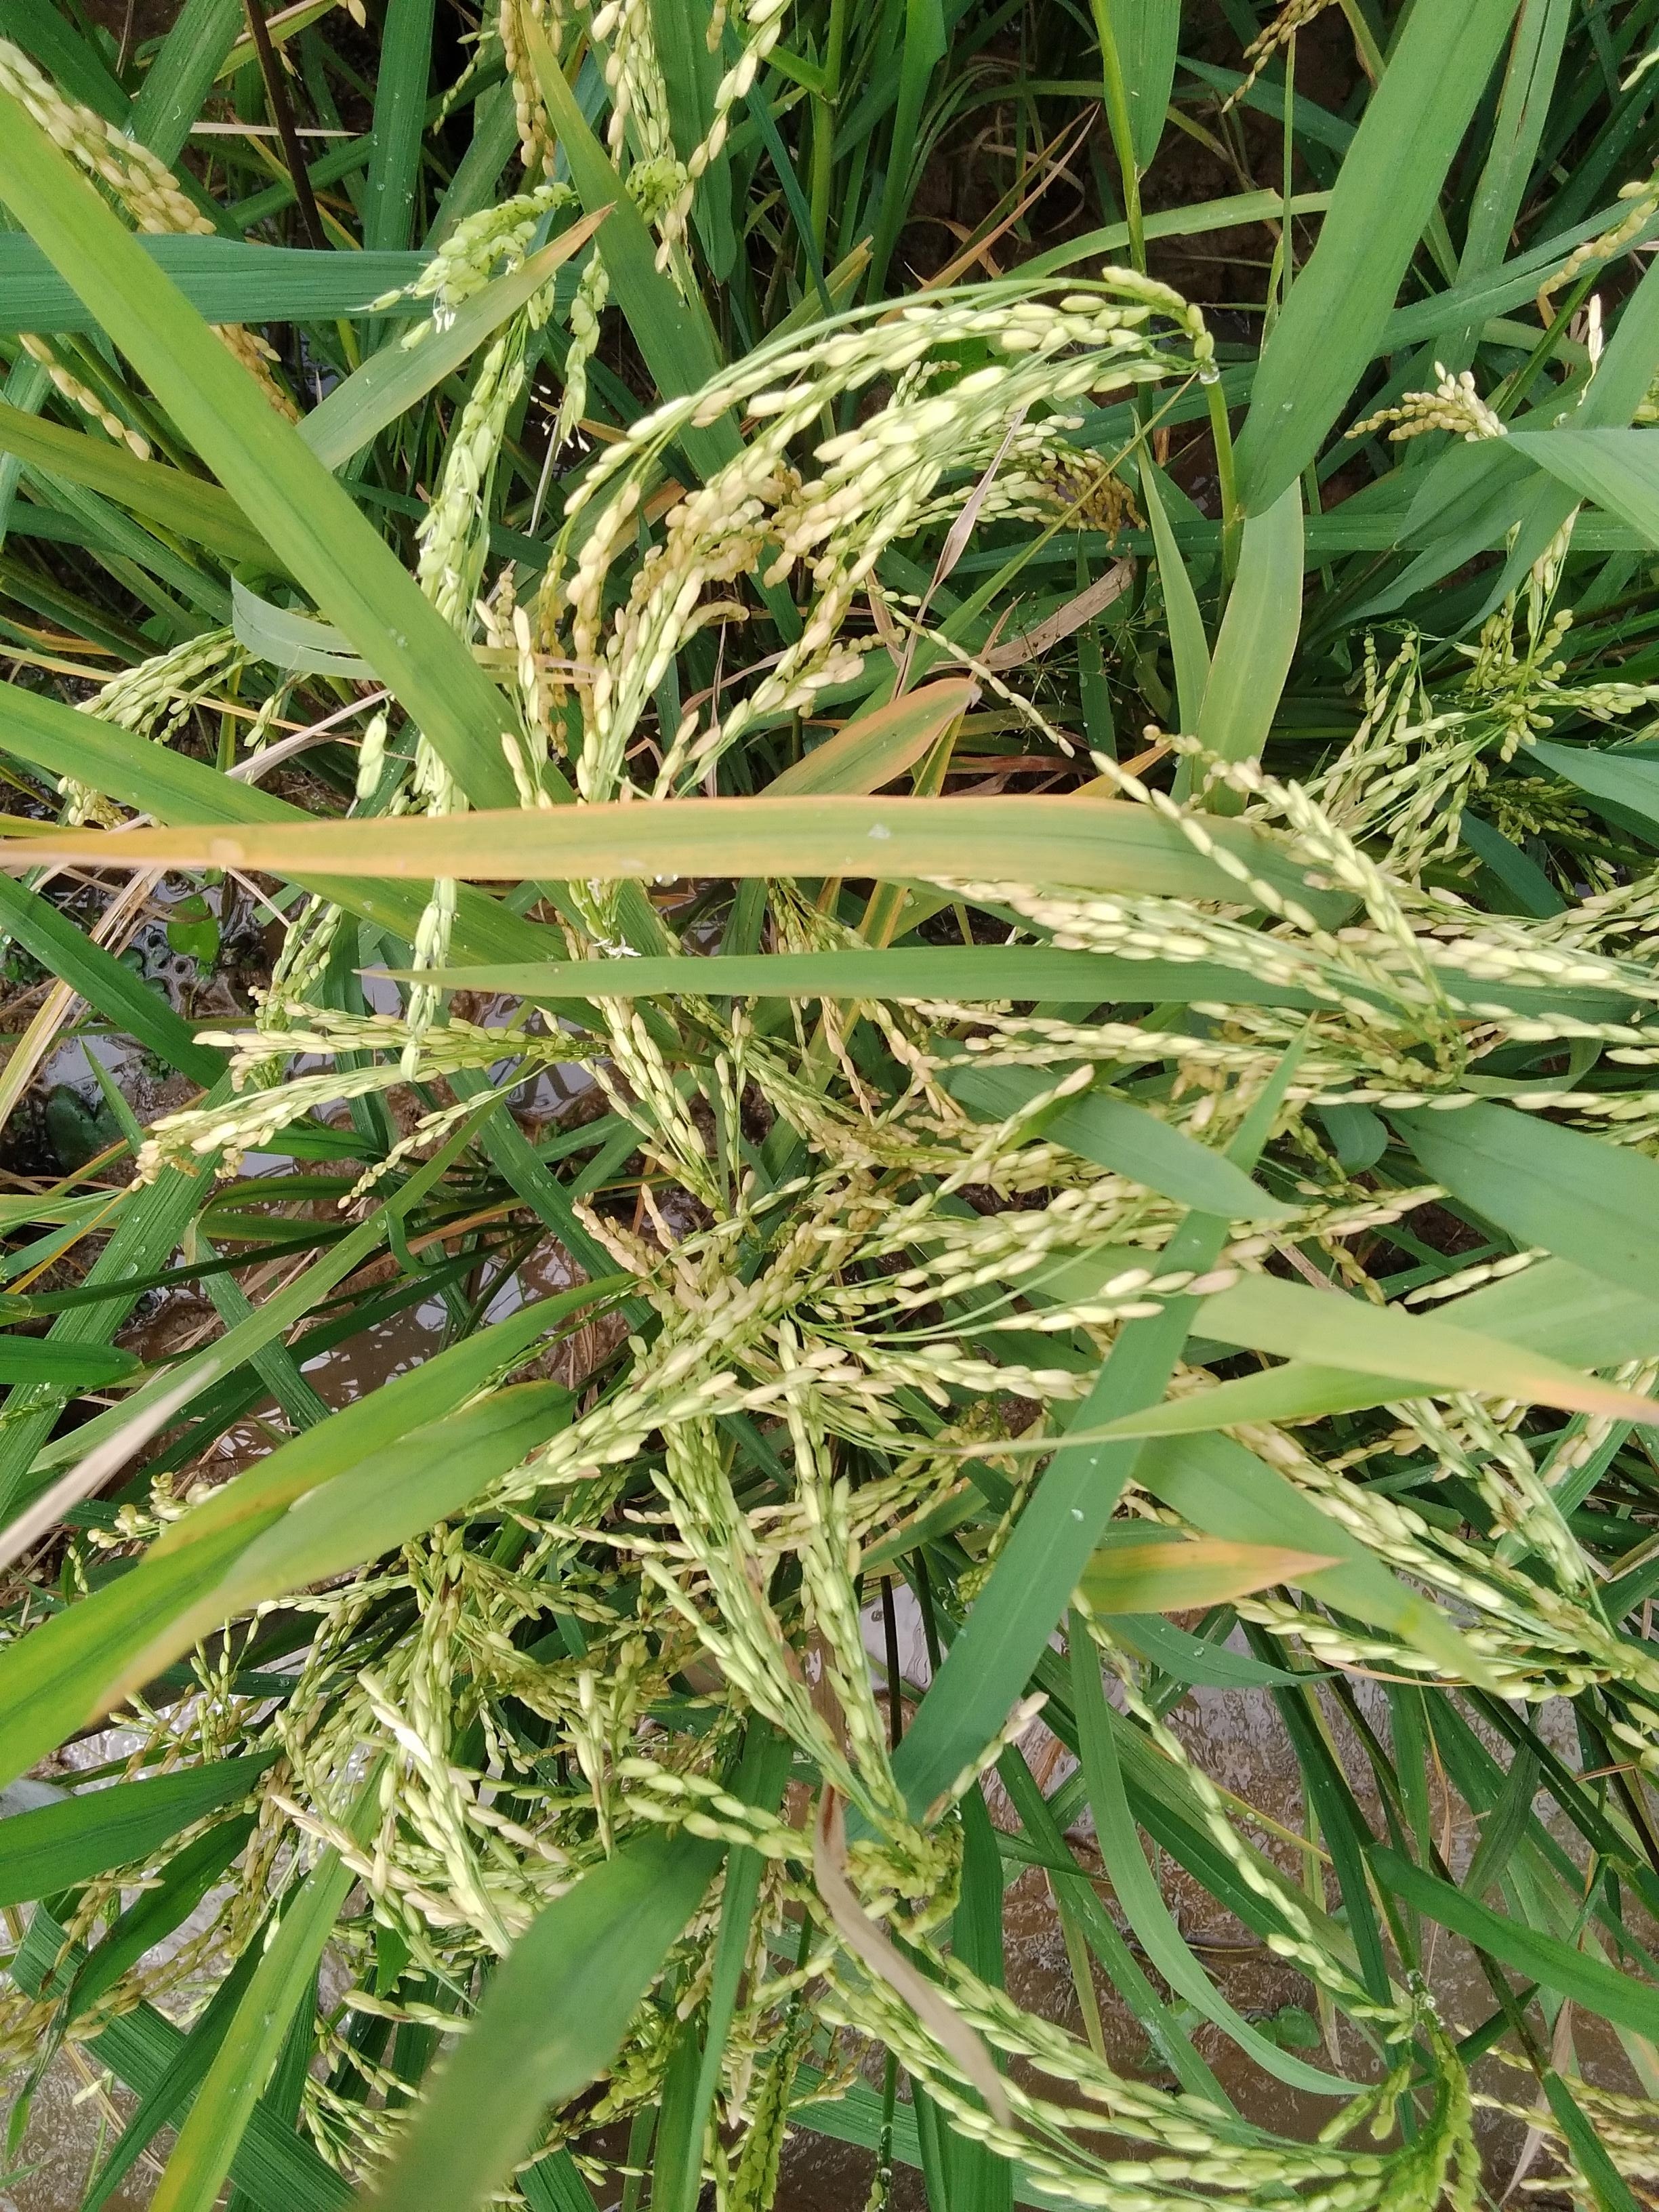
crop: rice
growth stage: ripening
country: Nigeria
